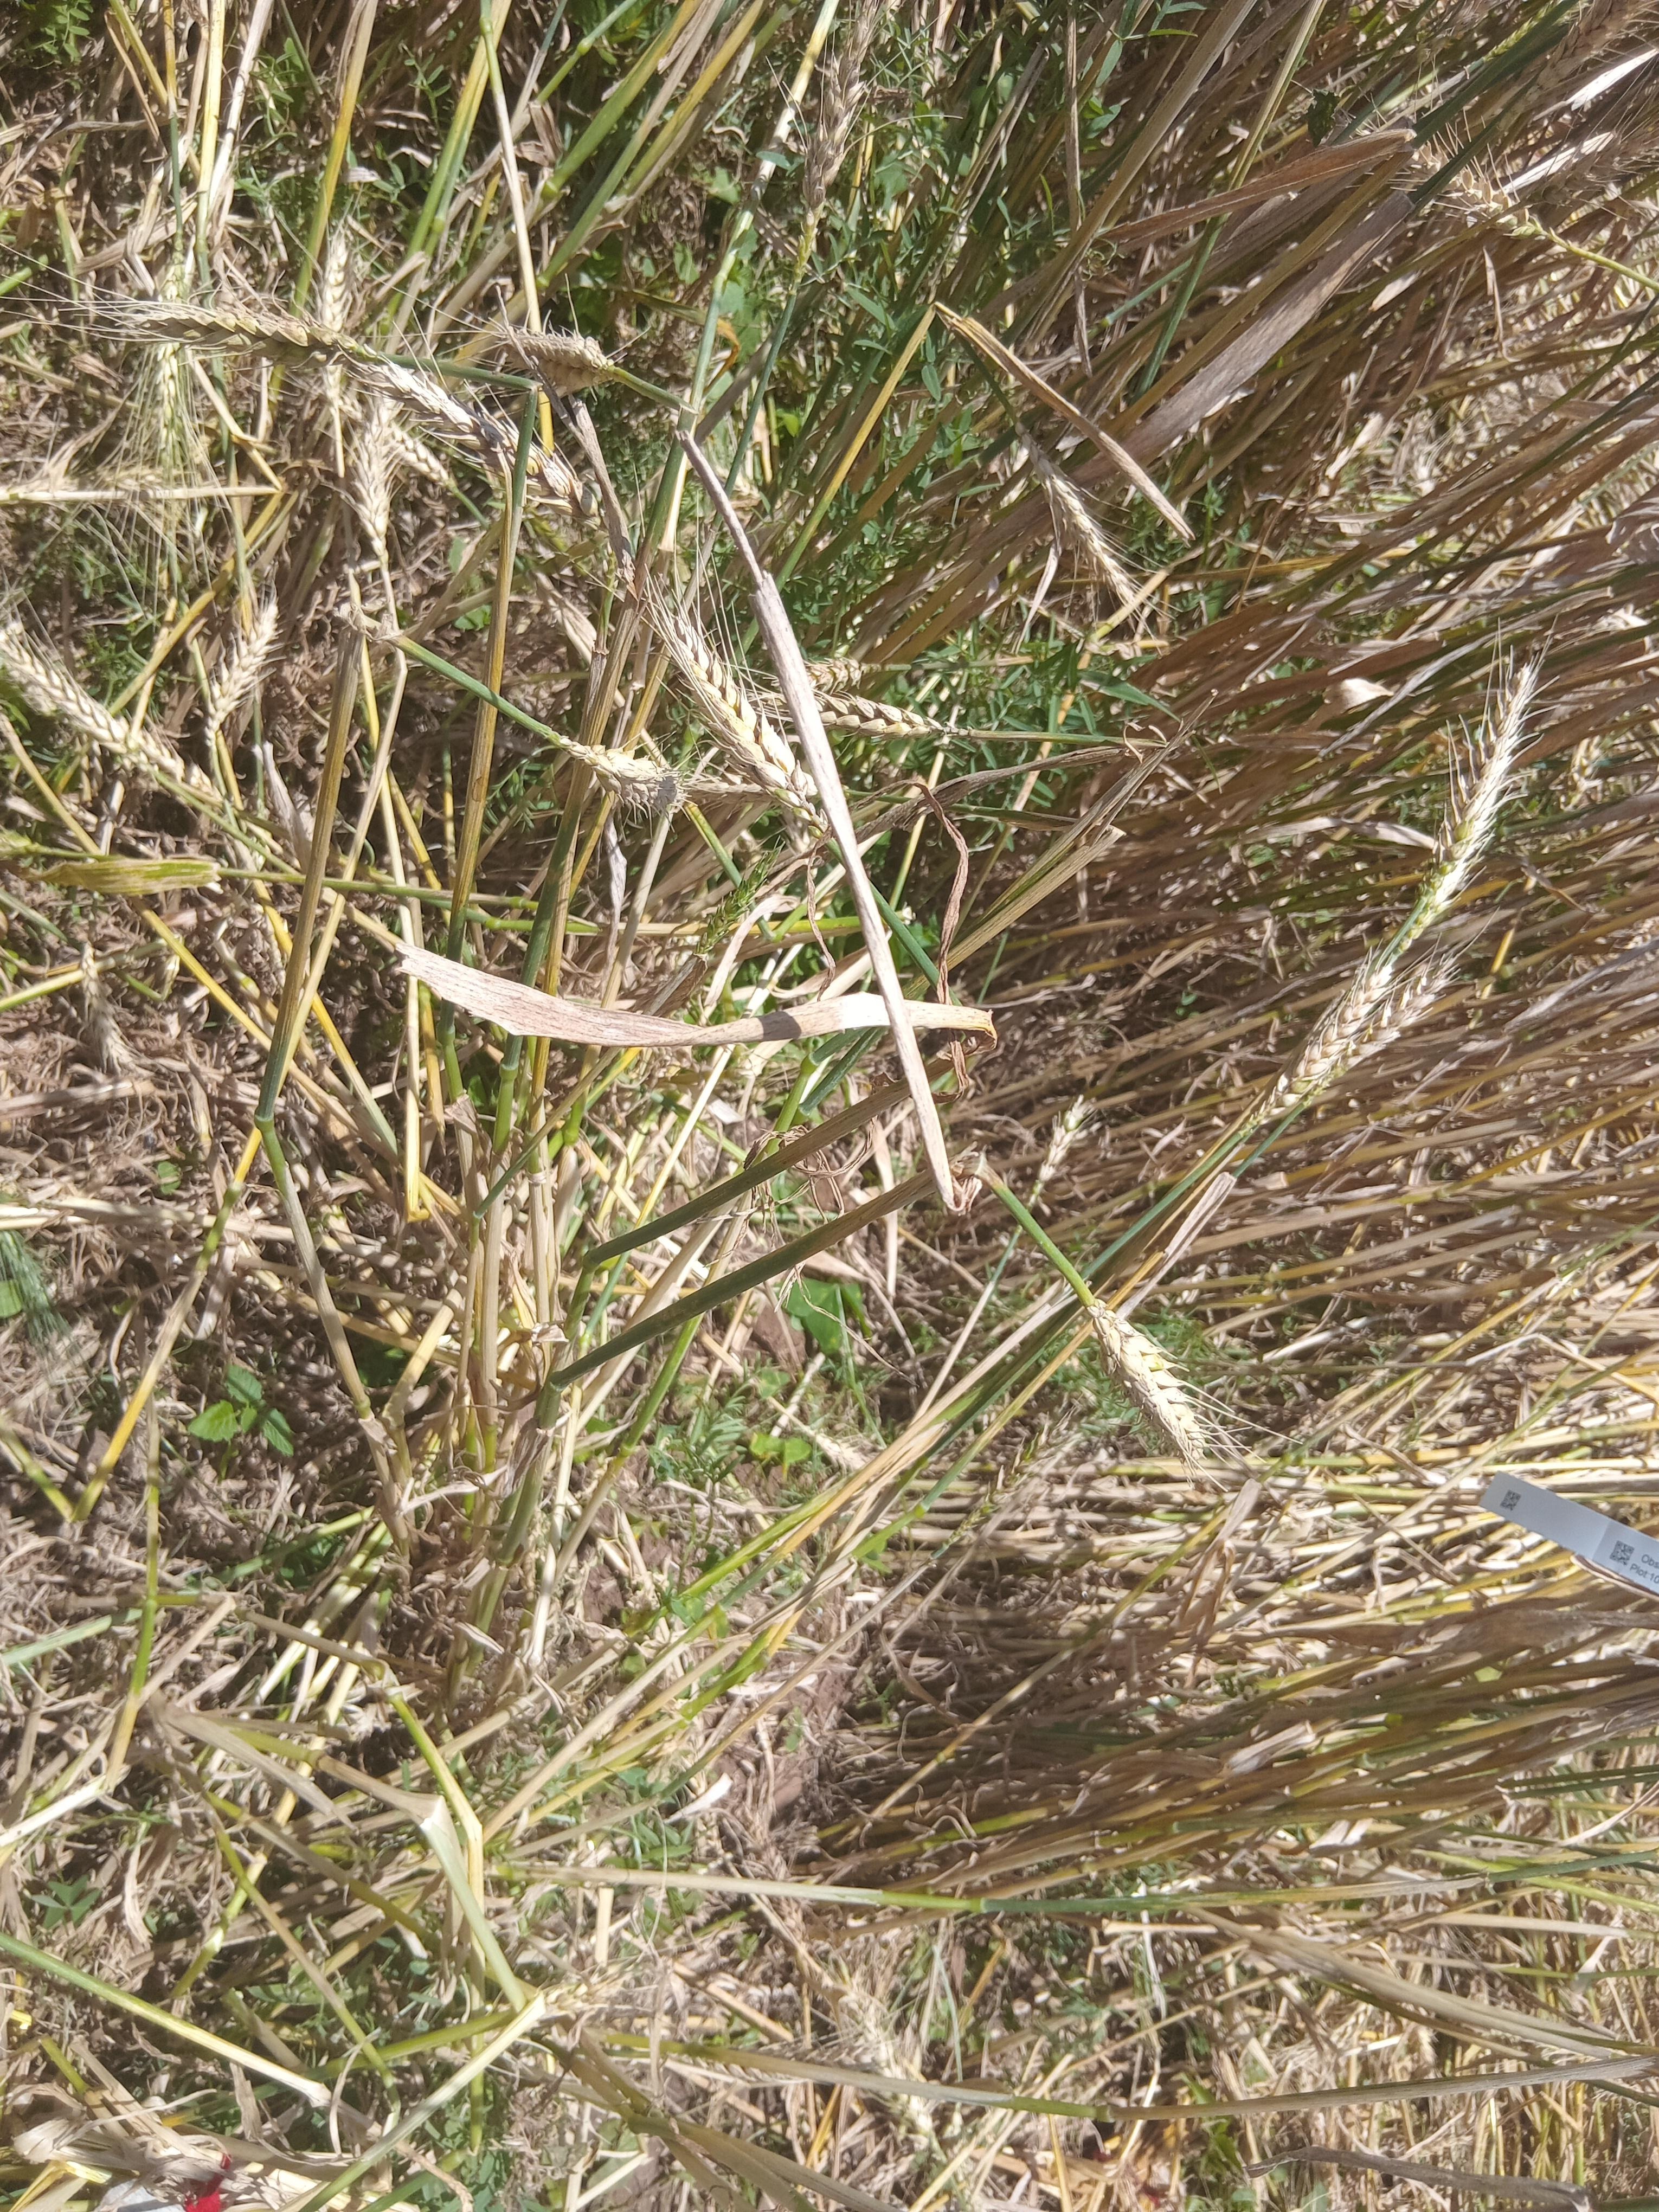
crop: wheat
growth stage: maturity
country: Kenya
